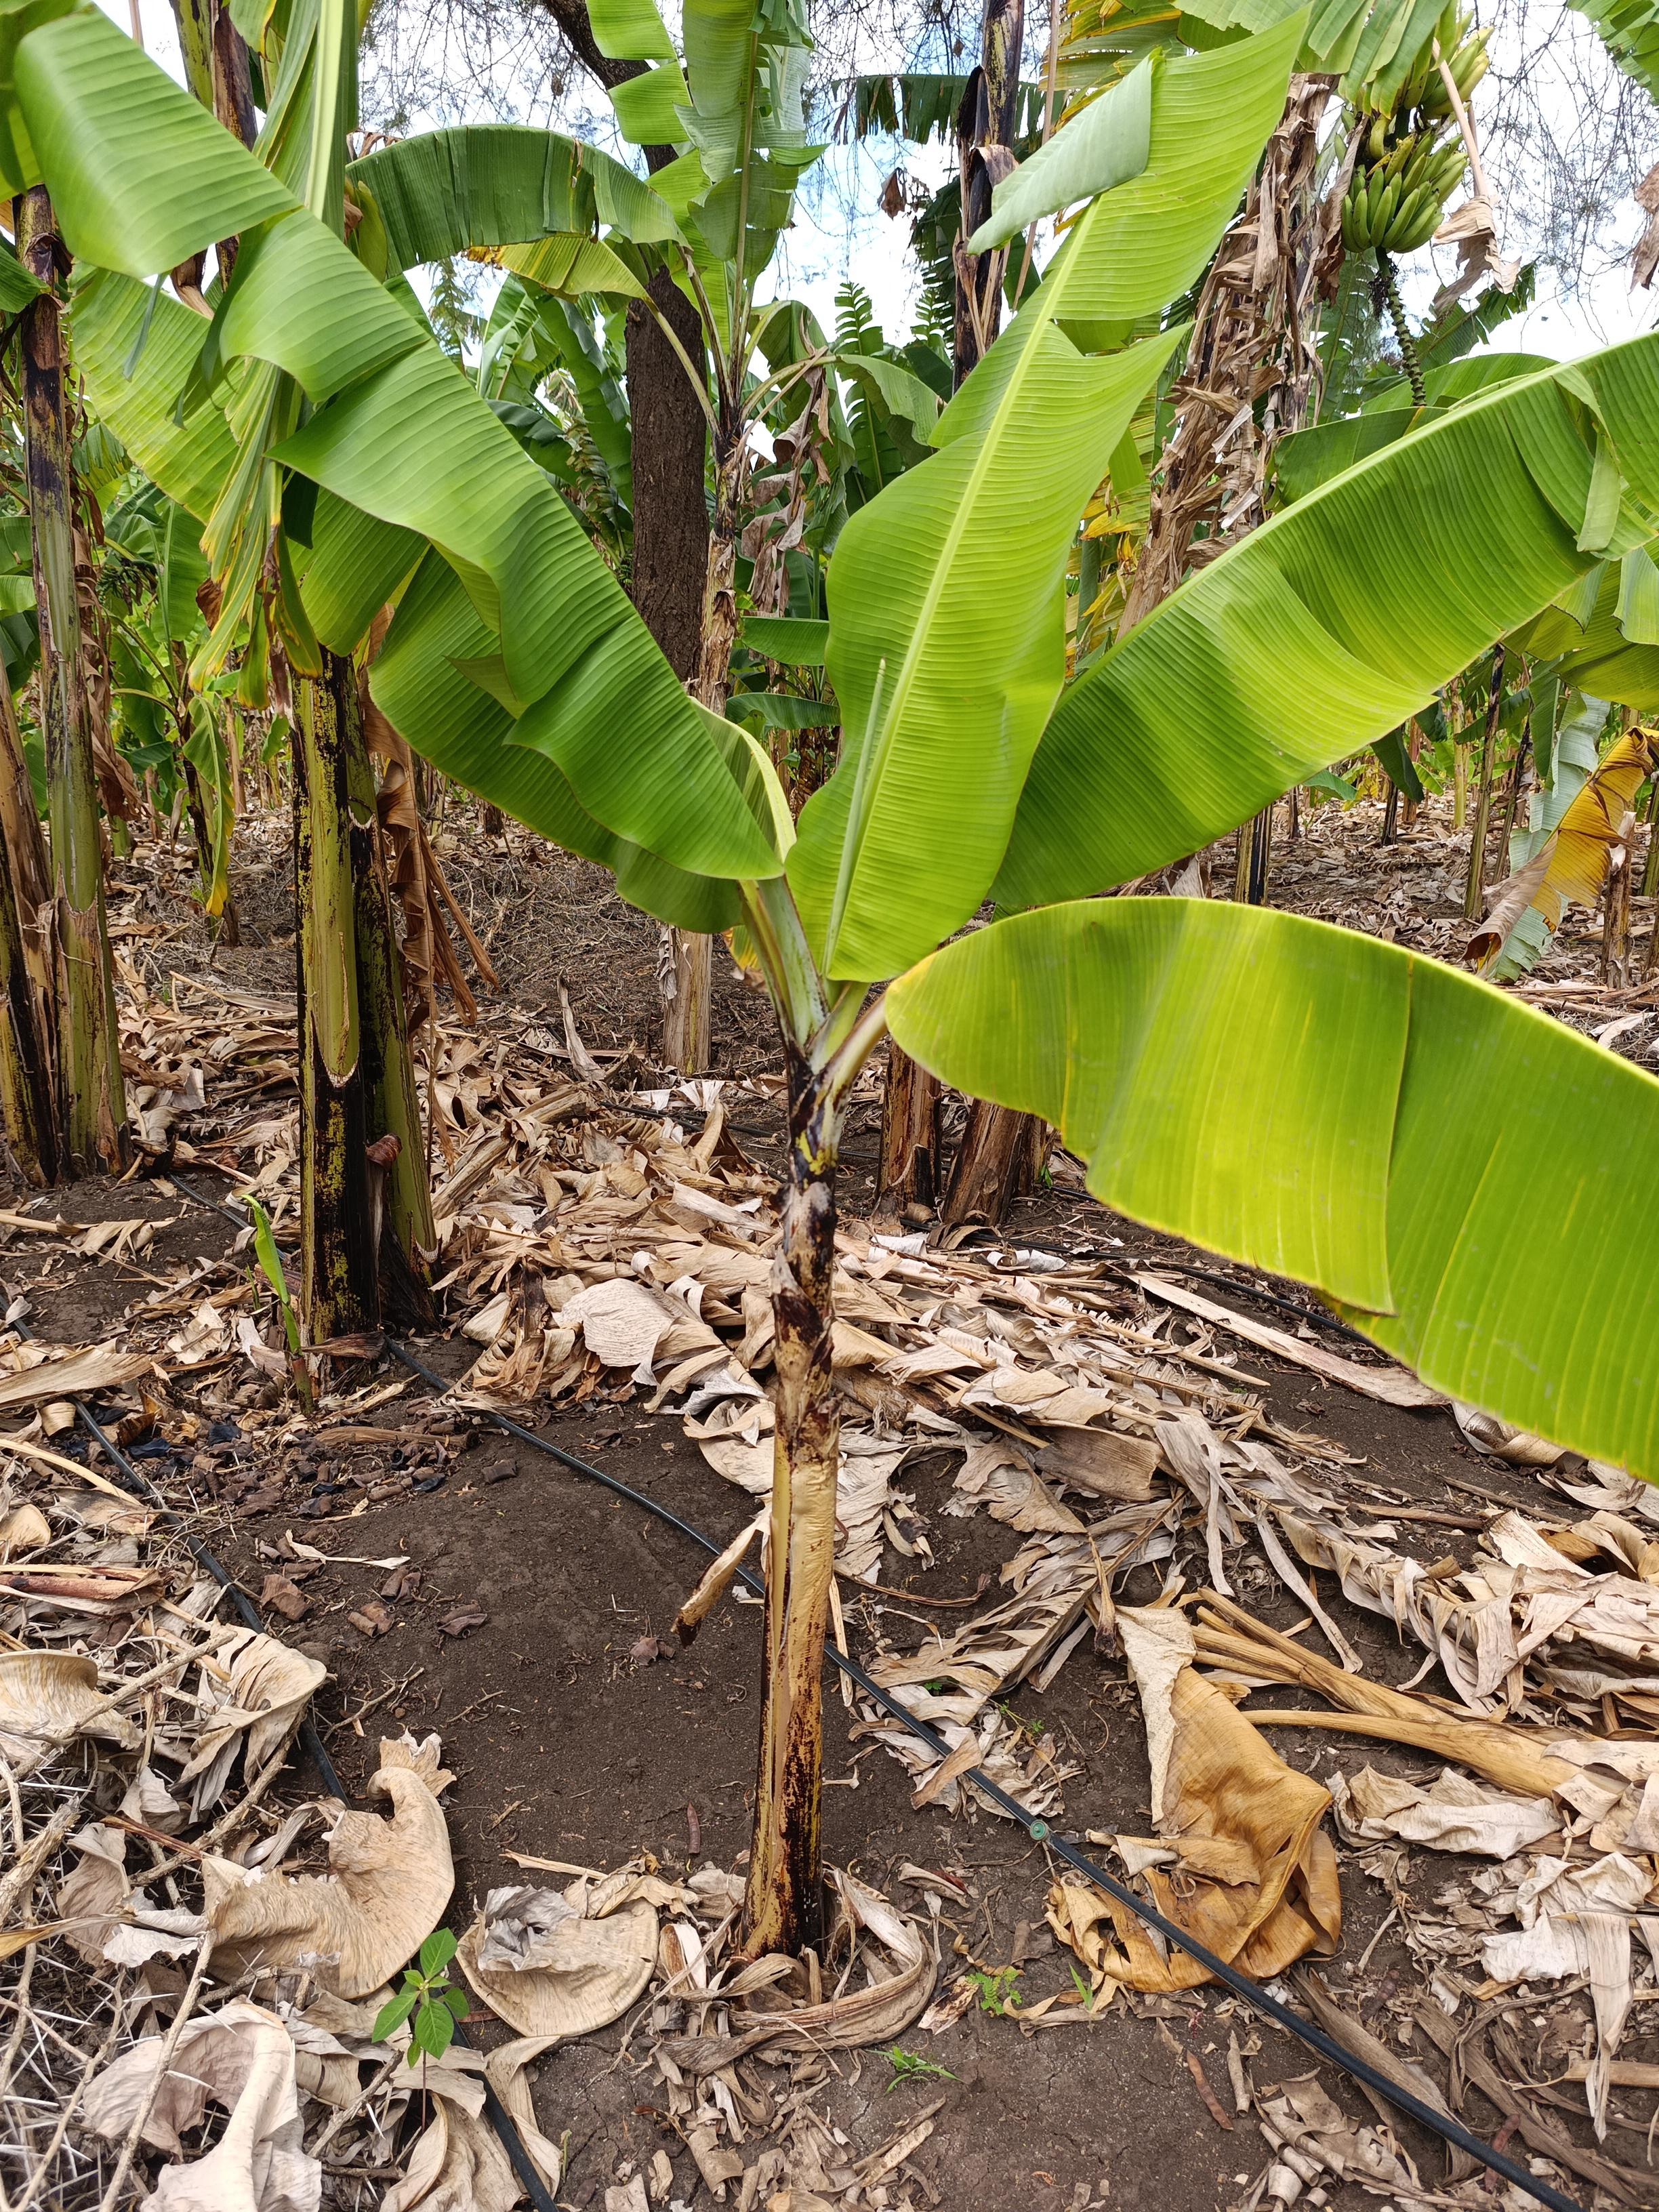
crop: banana
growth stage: vegetative
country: Tanzania
